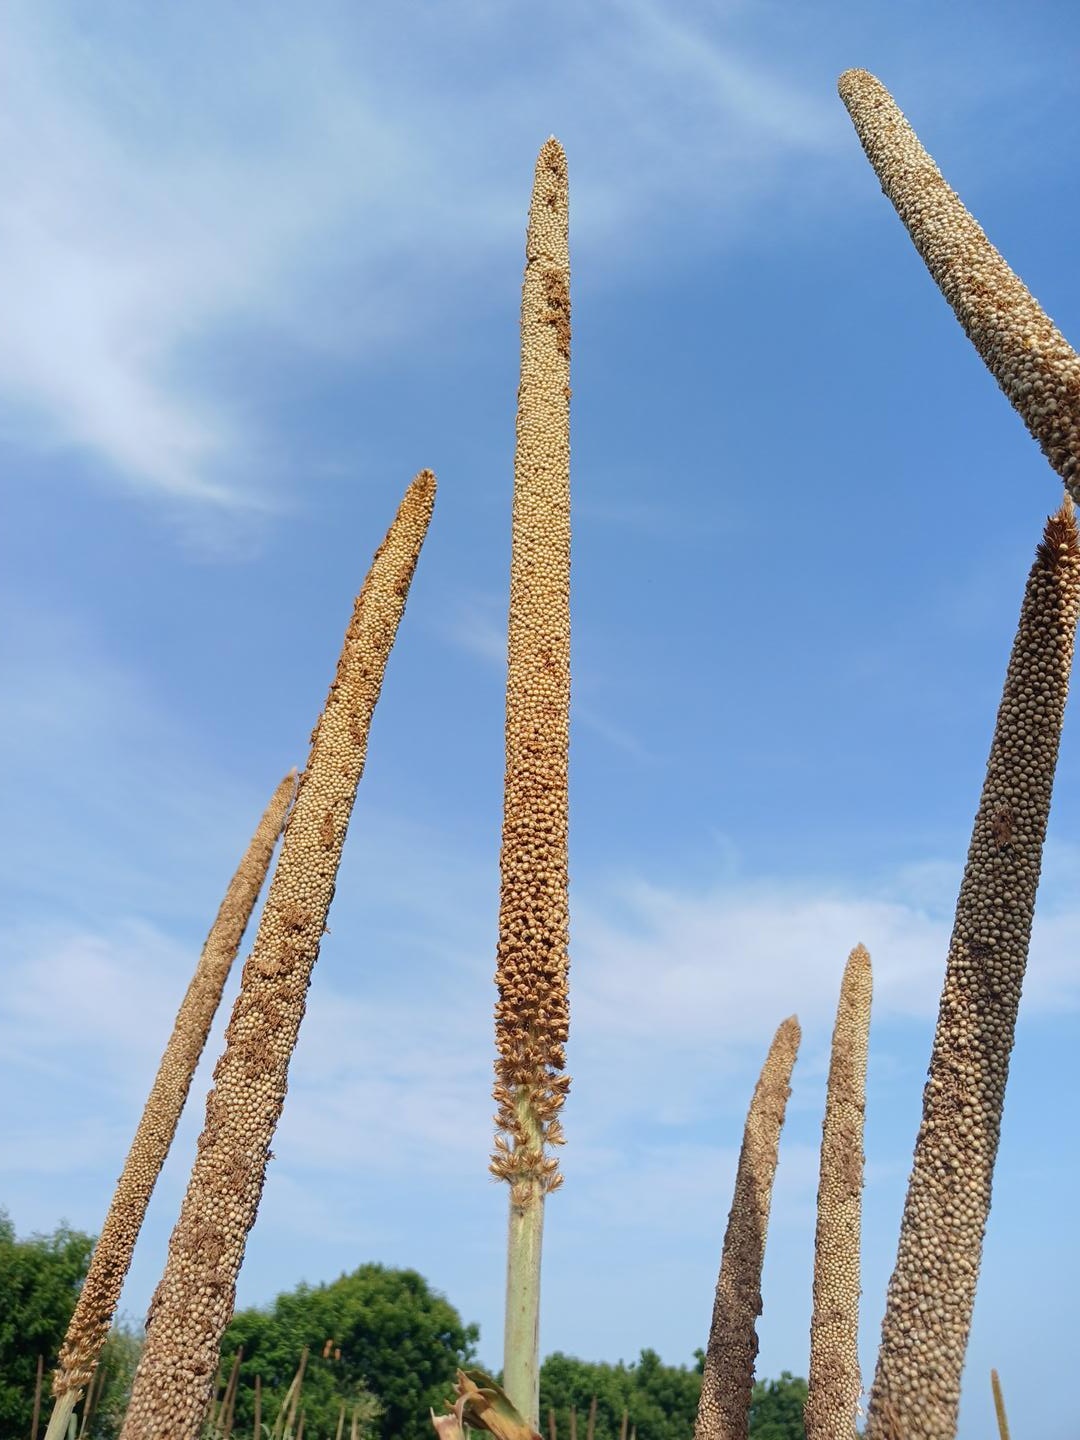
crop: pearl millet
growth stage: maturity
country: Senegal
